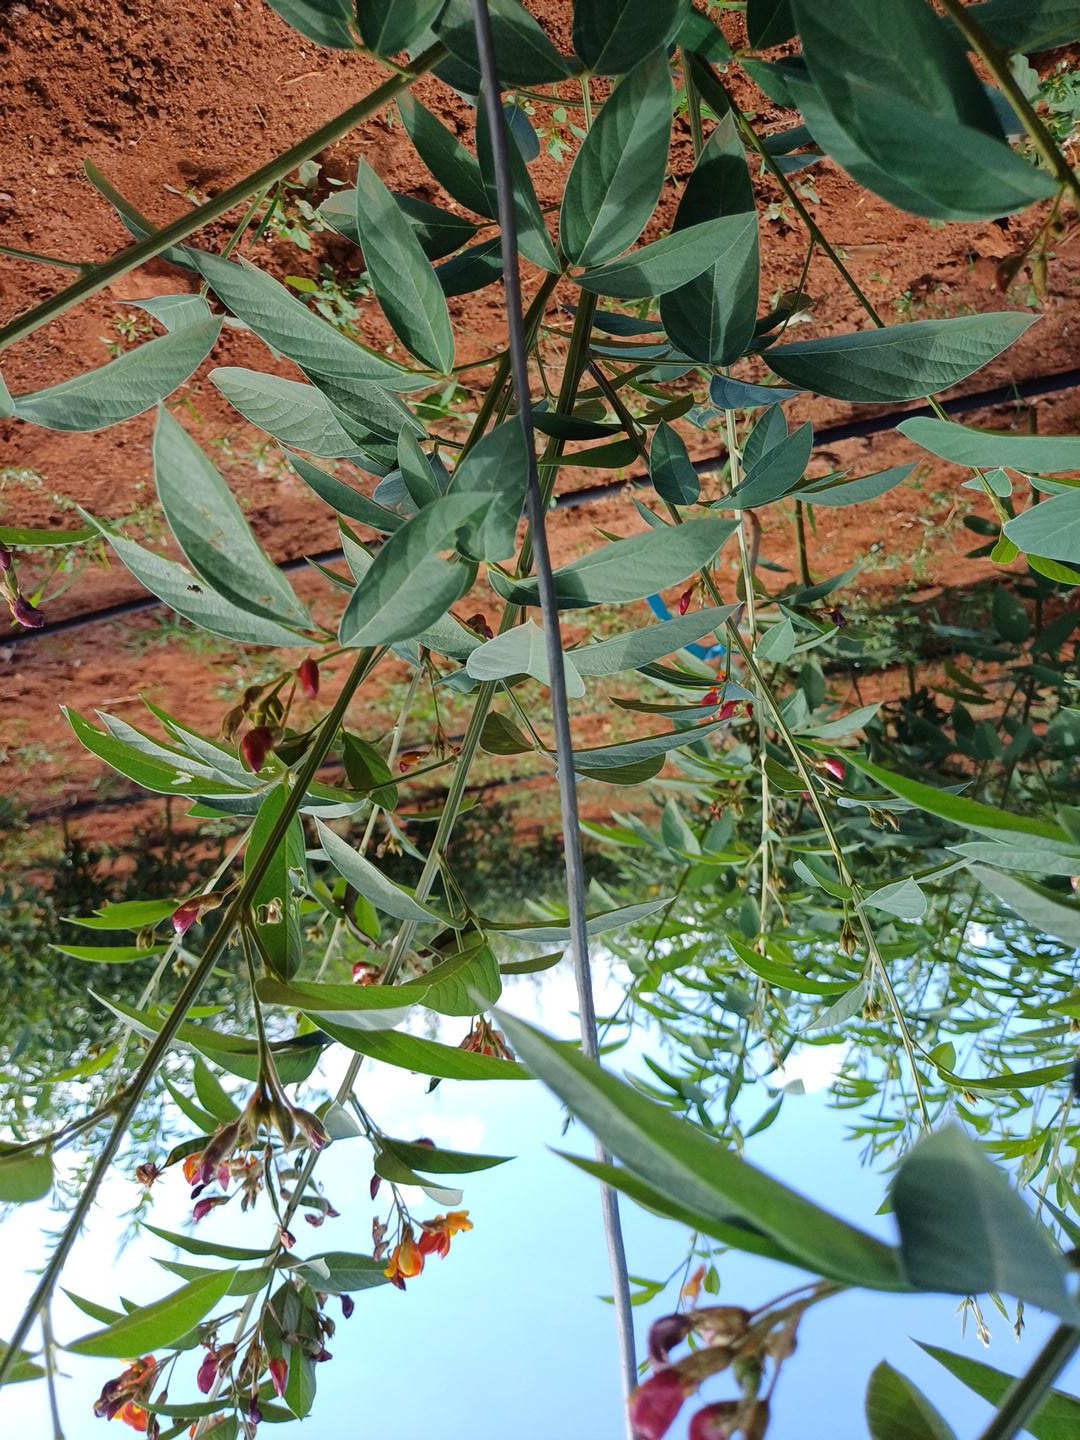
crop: pigeonpea
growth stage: development pod
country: Kenya
